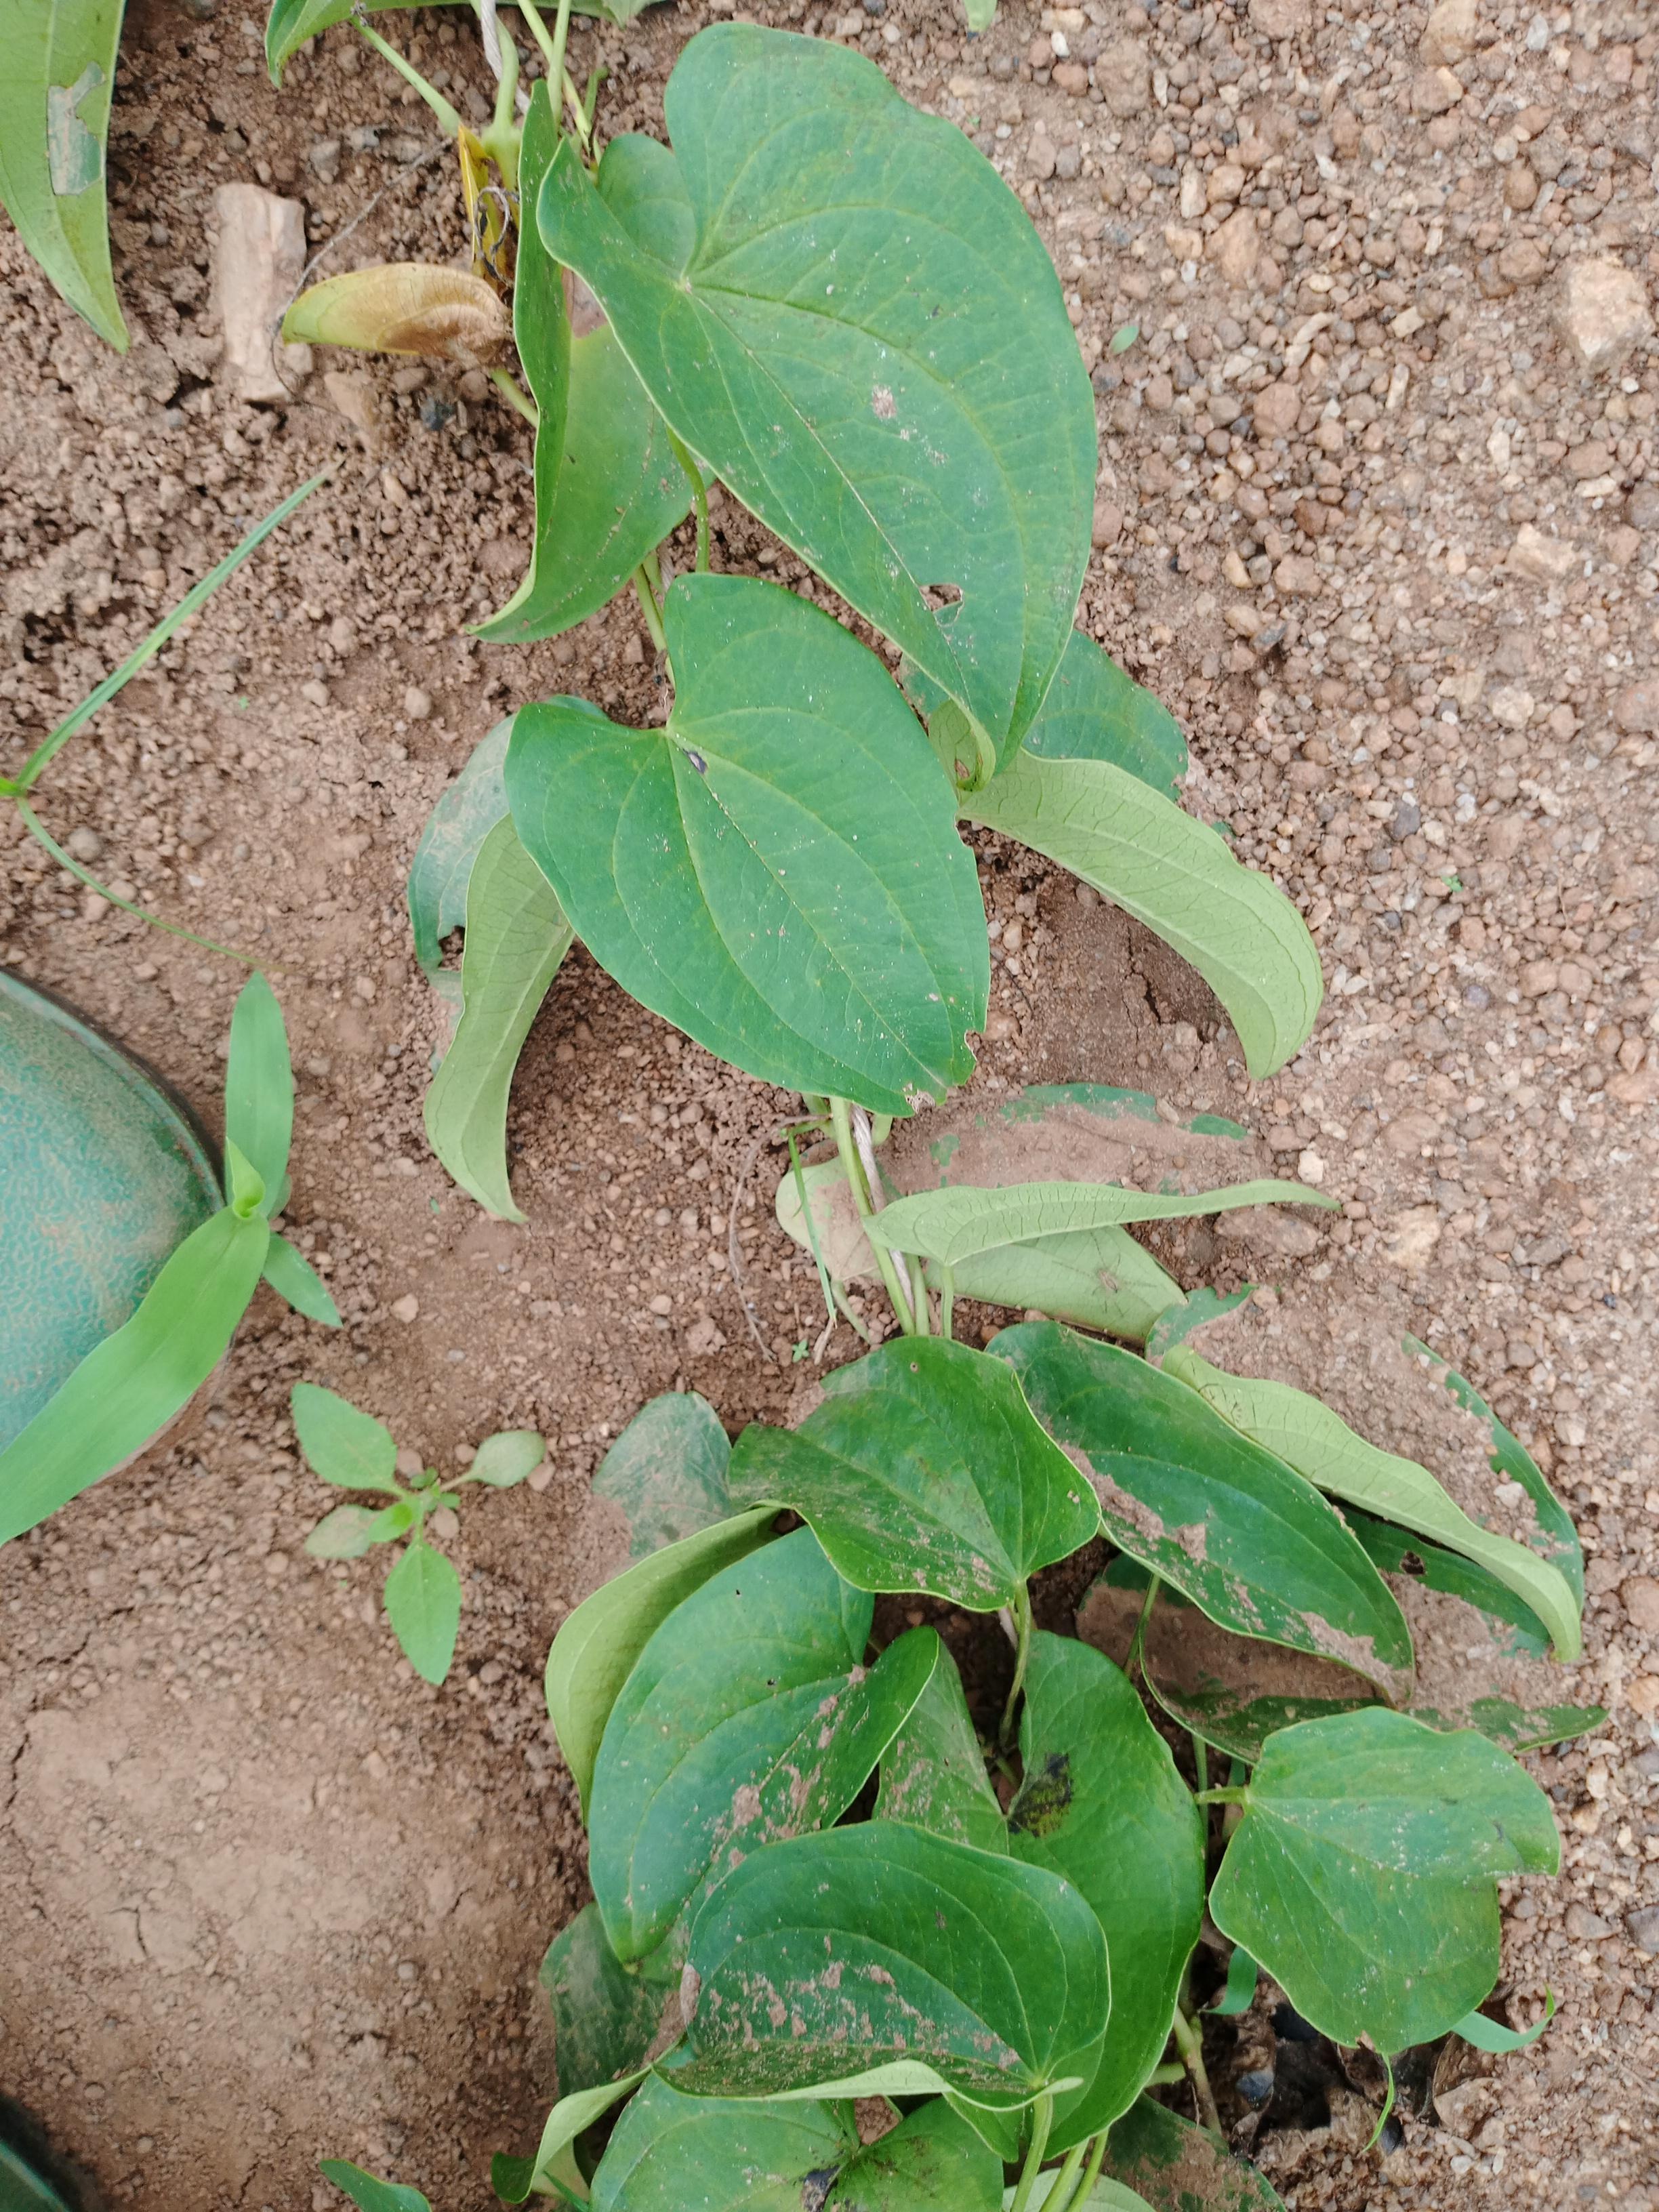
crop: yam
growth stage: vegetative
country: Nigeria
